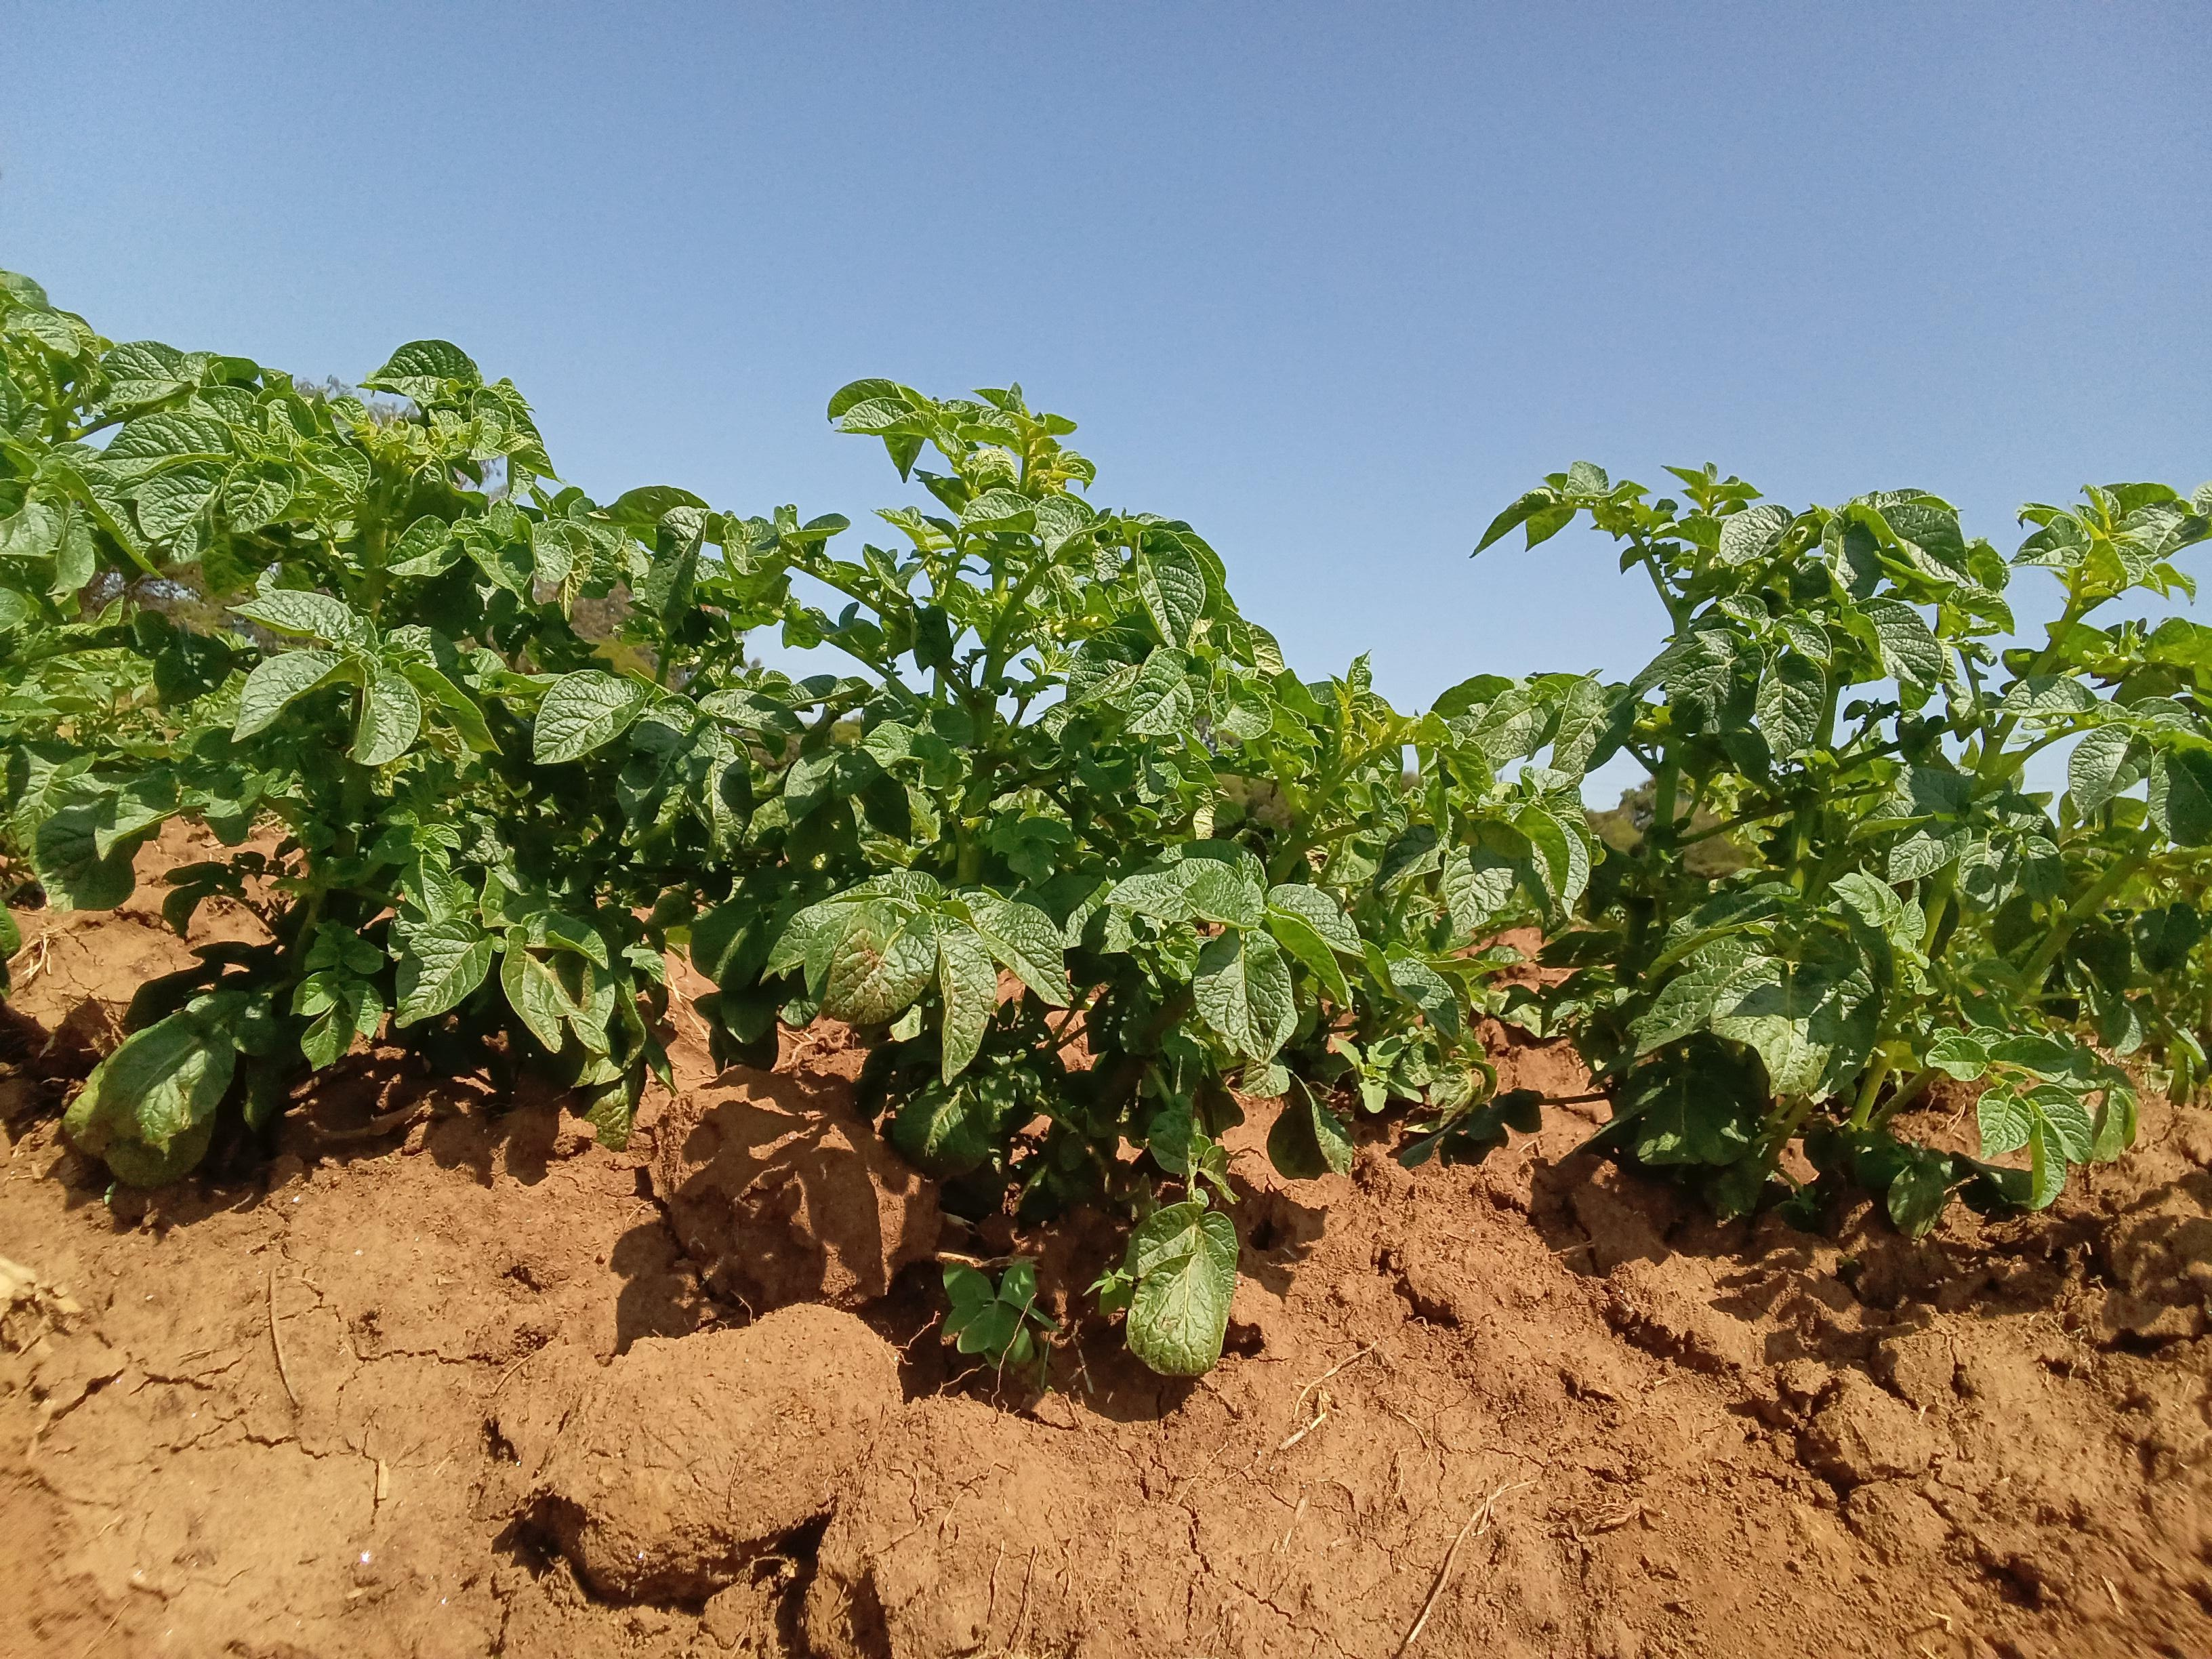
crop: potato
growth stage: vegetative
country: Kenya
